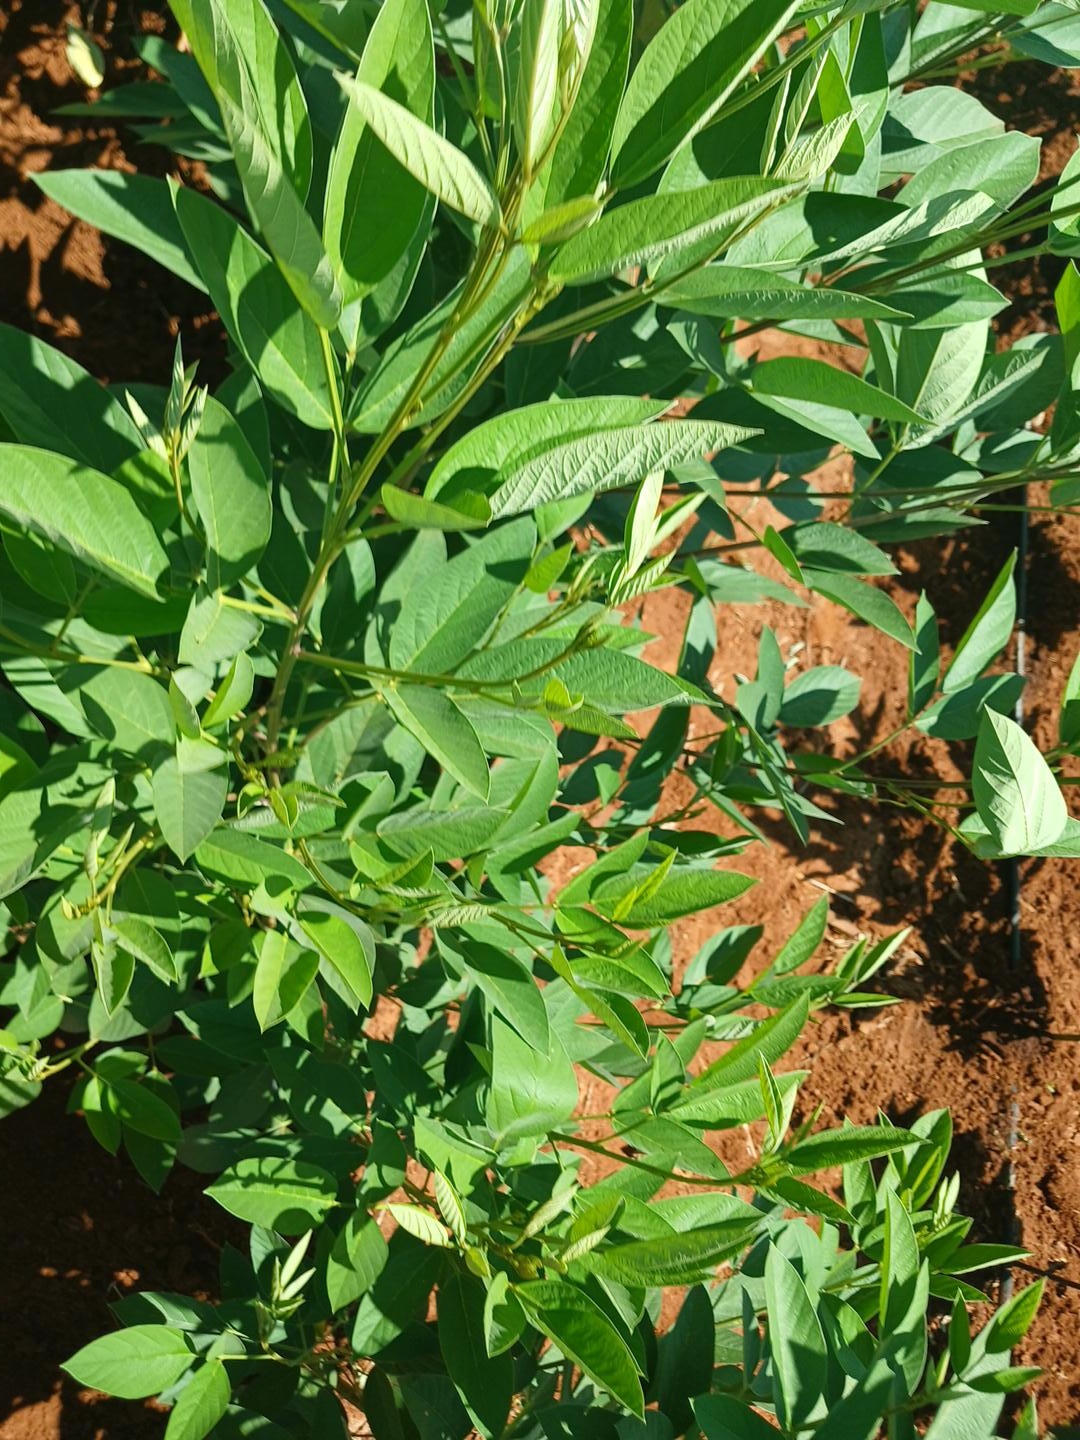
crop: pigeonpea
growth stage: vegetative
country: Kenya
